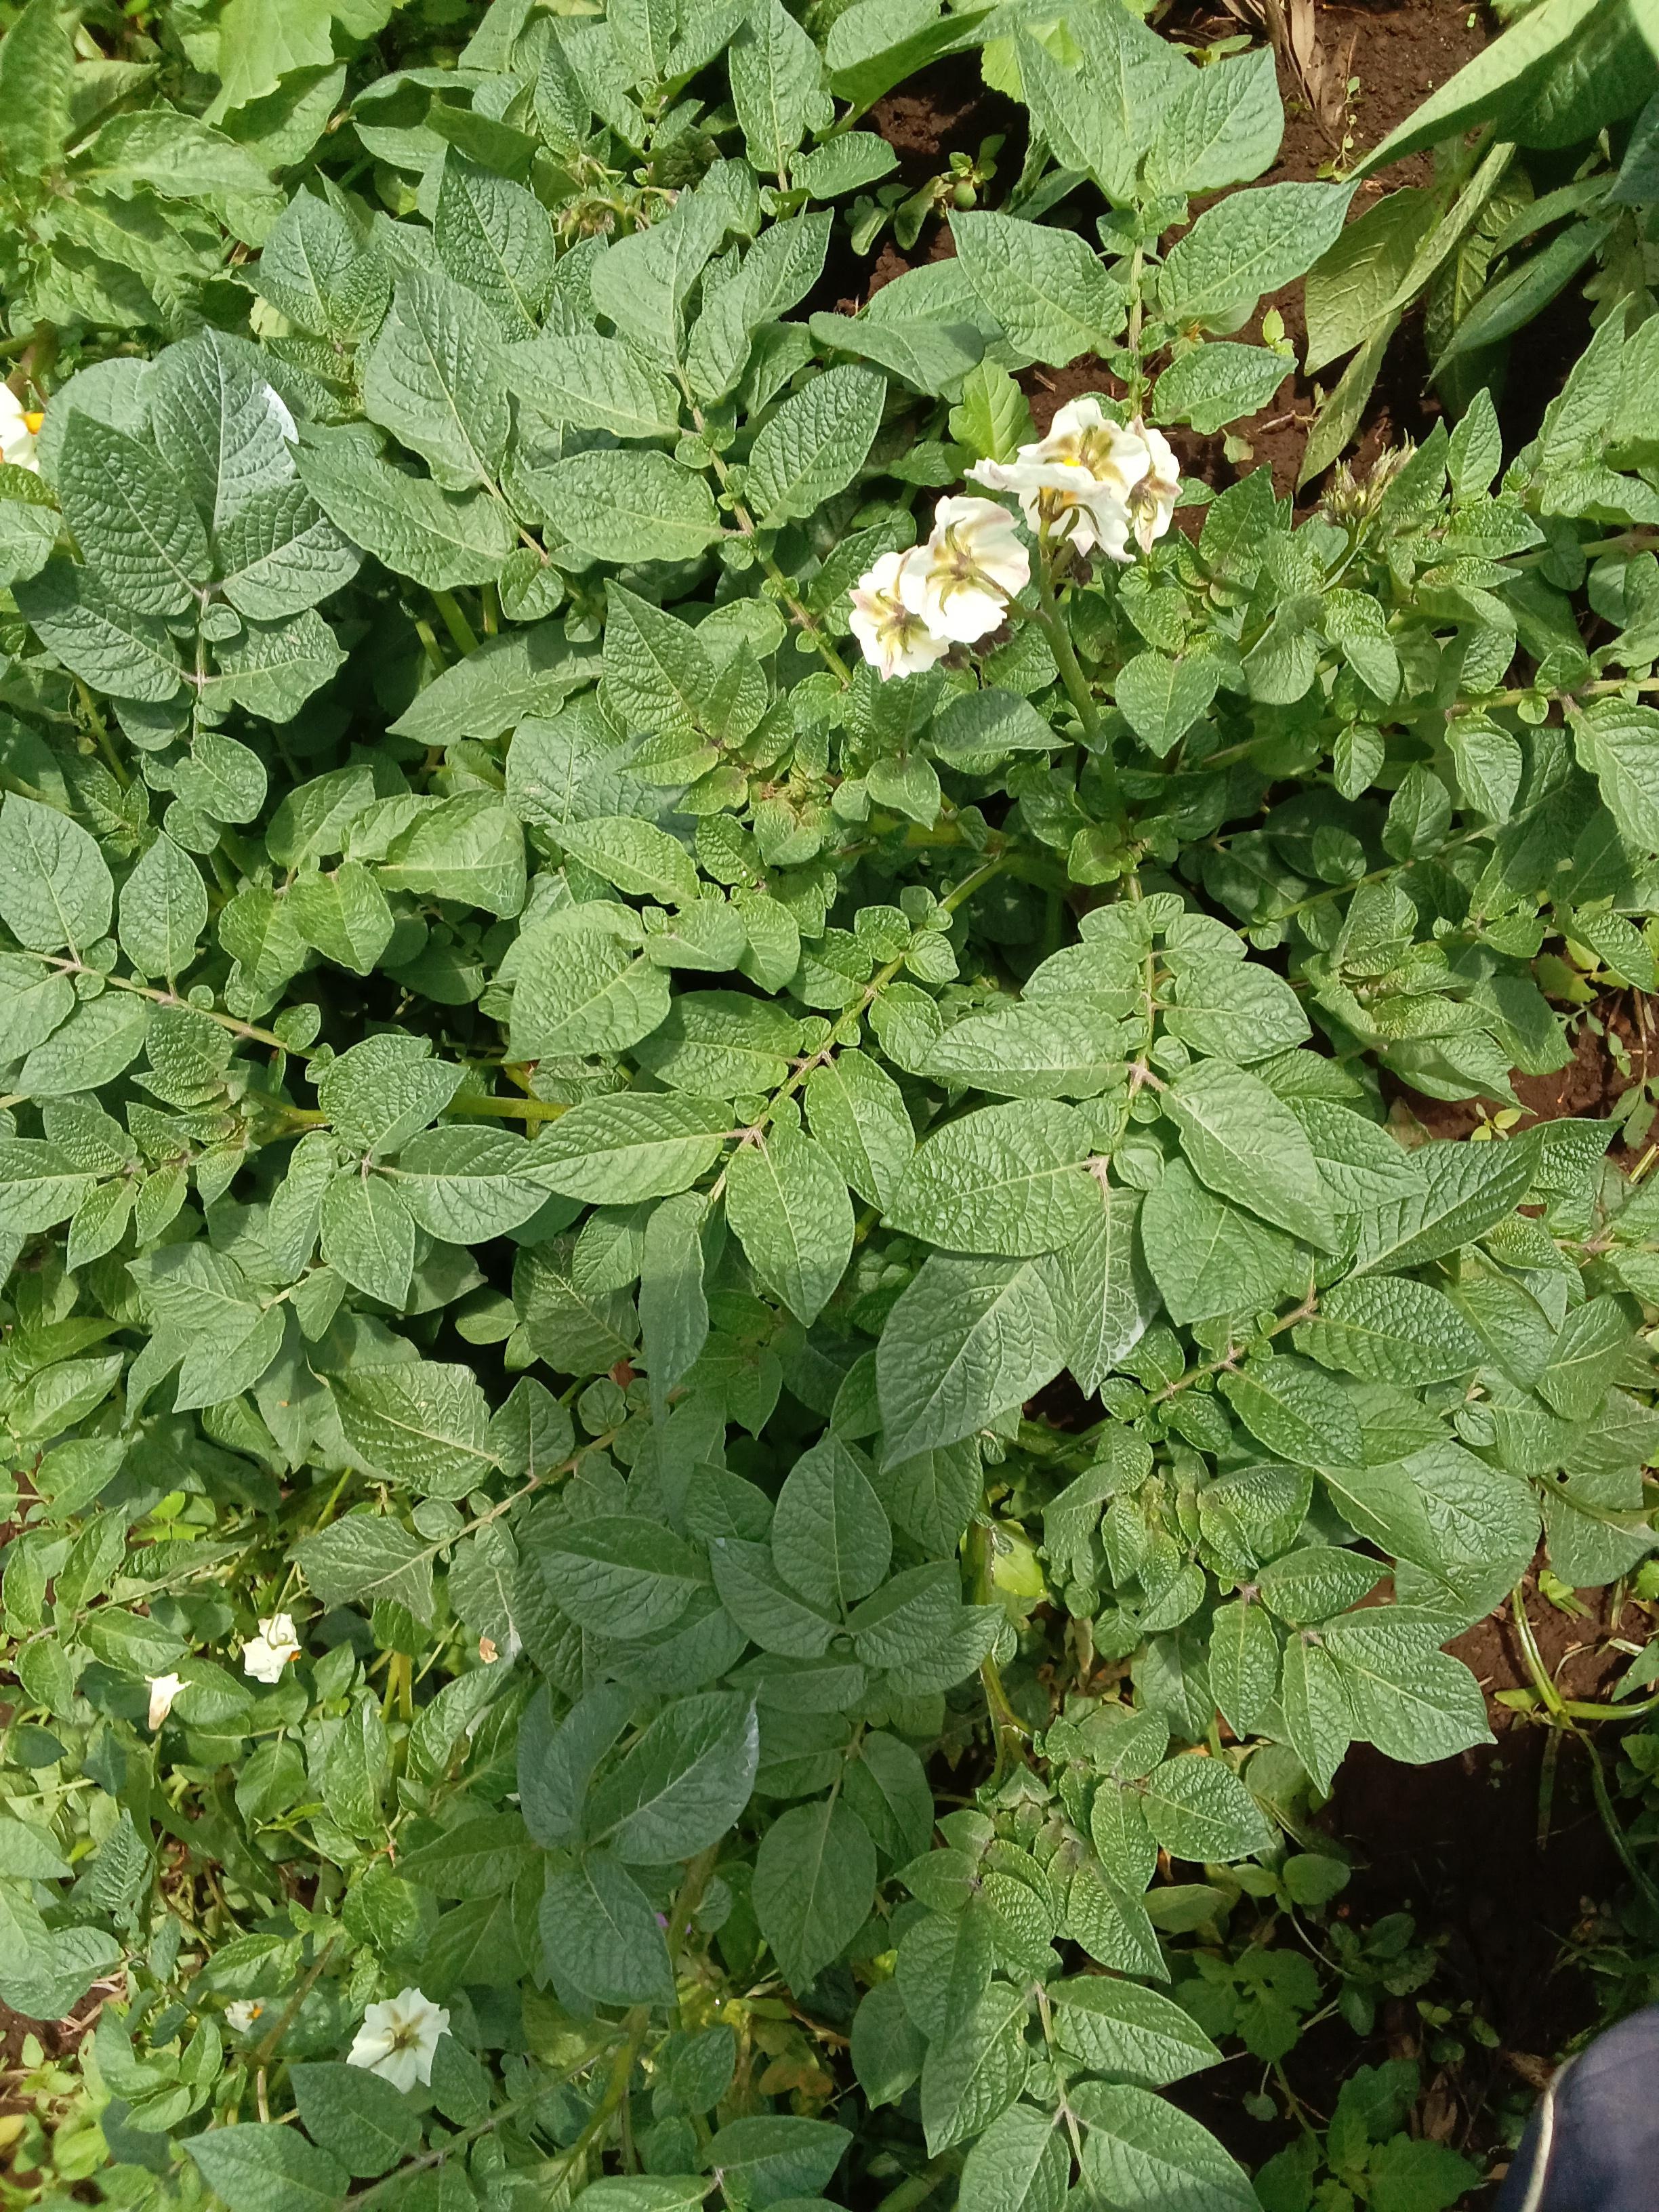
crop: potato
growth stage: flowering
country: Kenya
